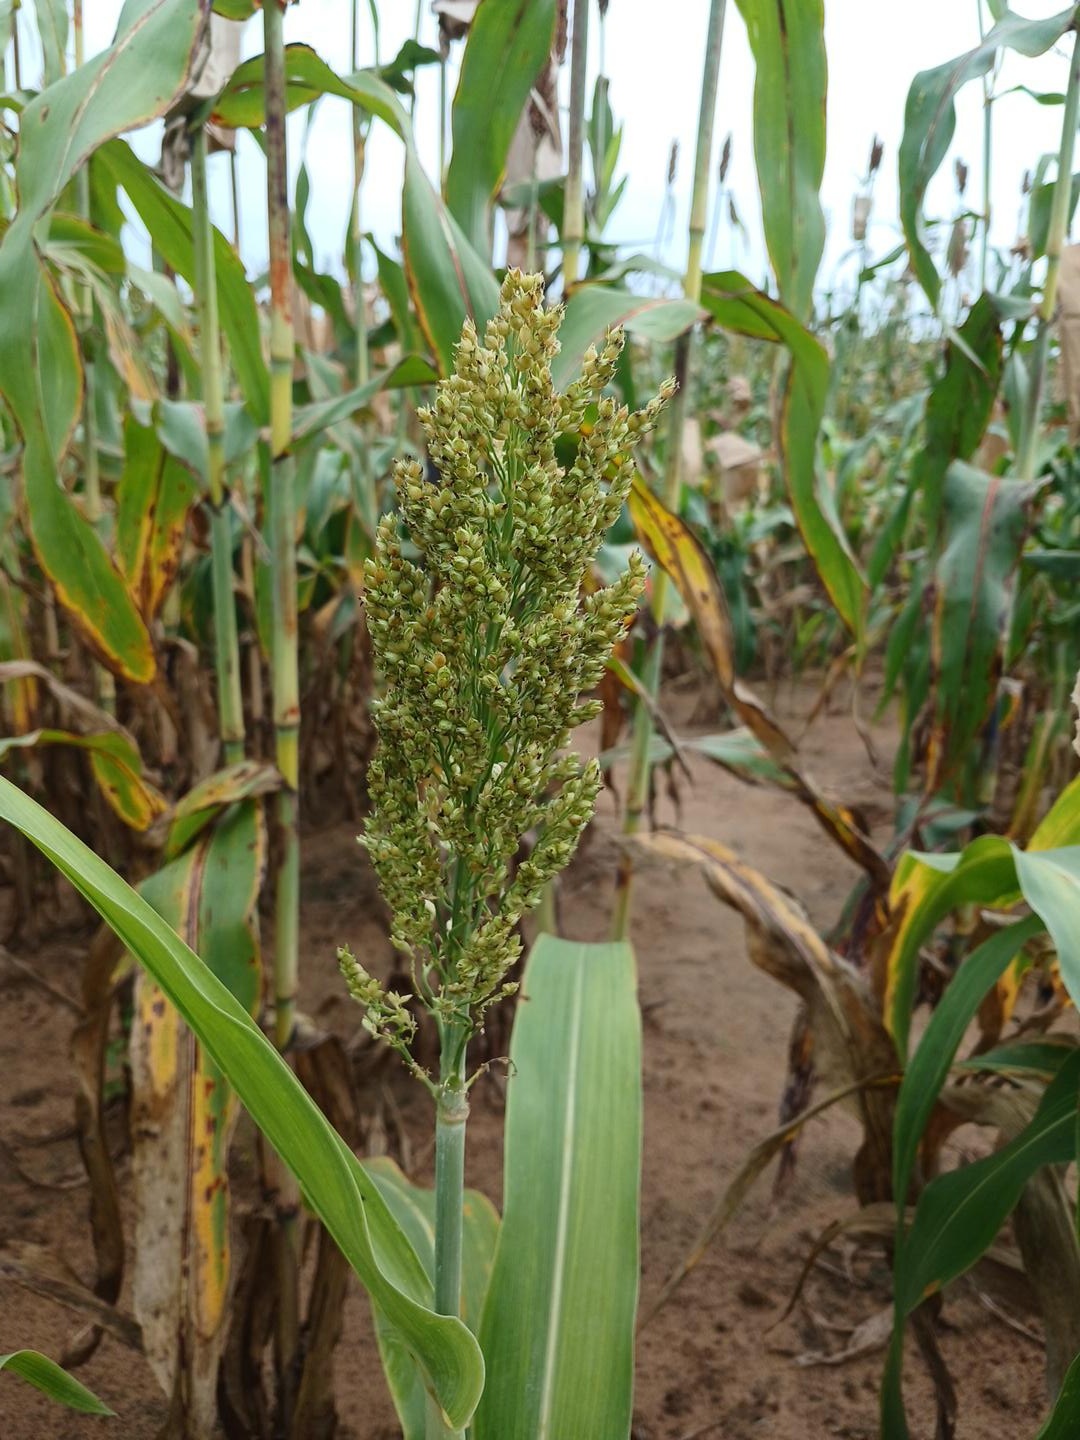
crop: sorghum
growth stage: filling grain
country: Senegal
